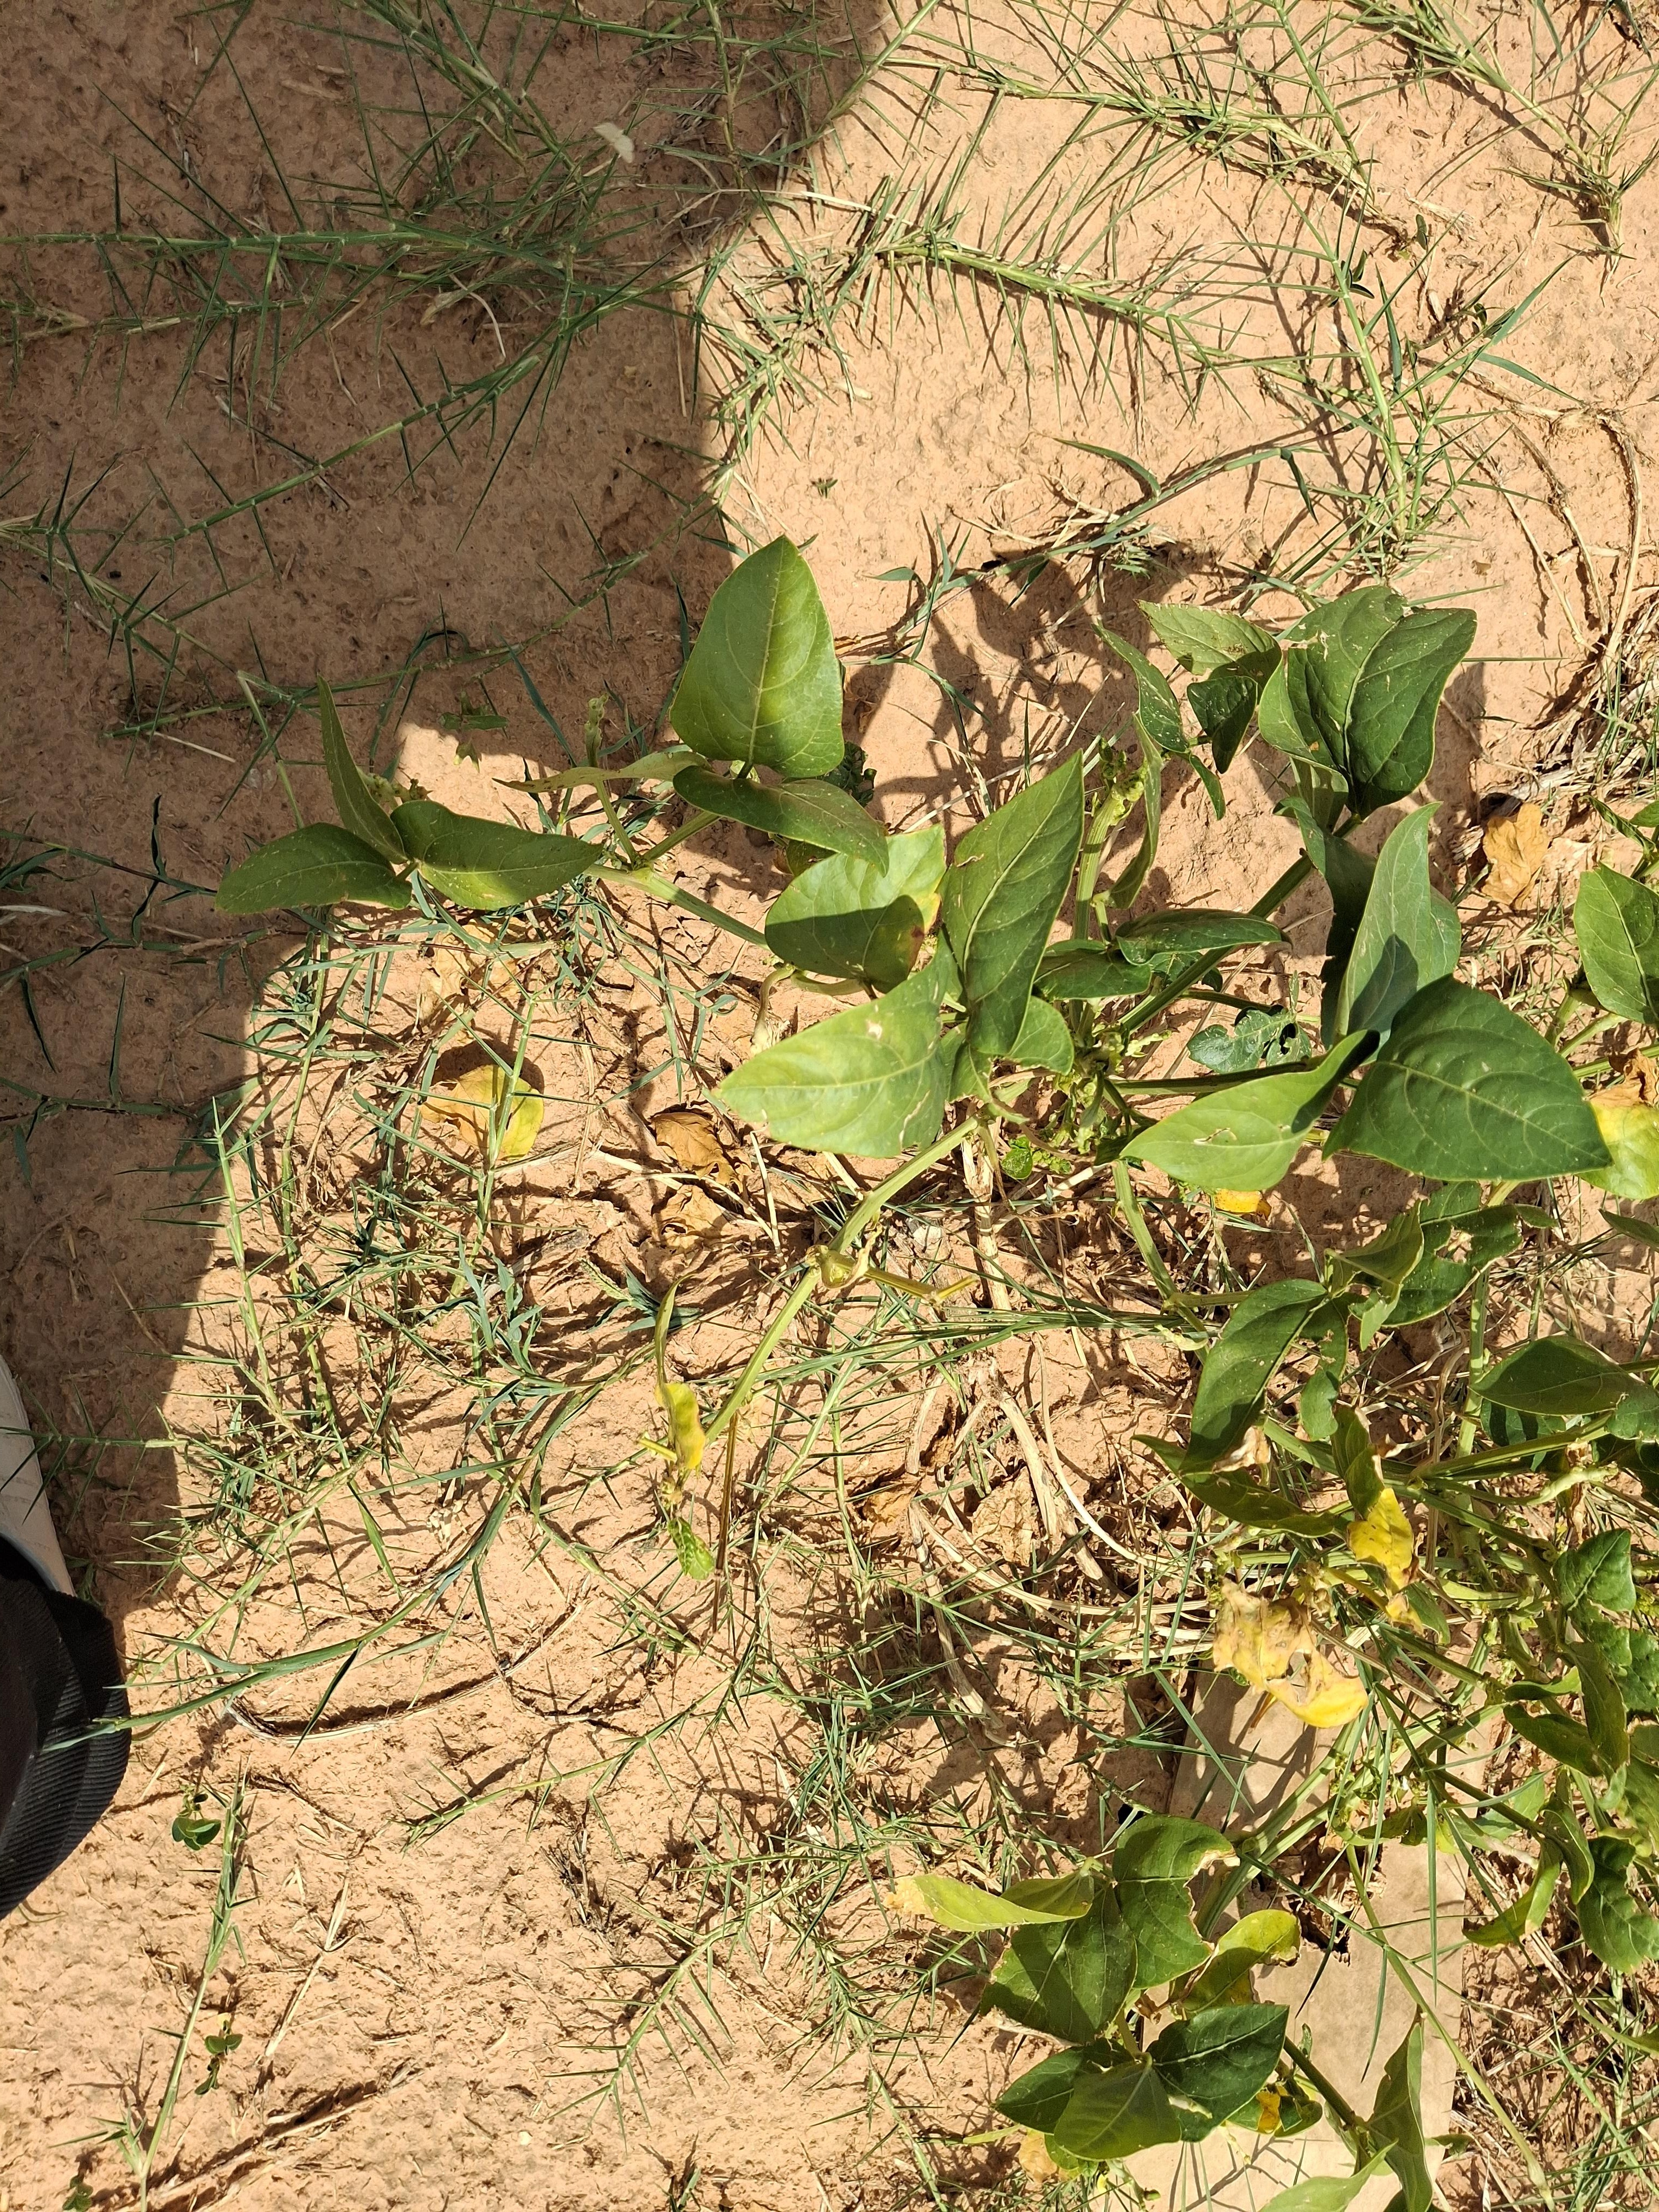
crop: cowpea
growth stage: harvest maturity
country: Nigeria
